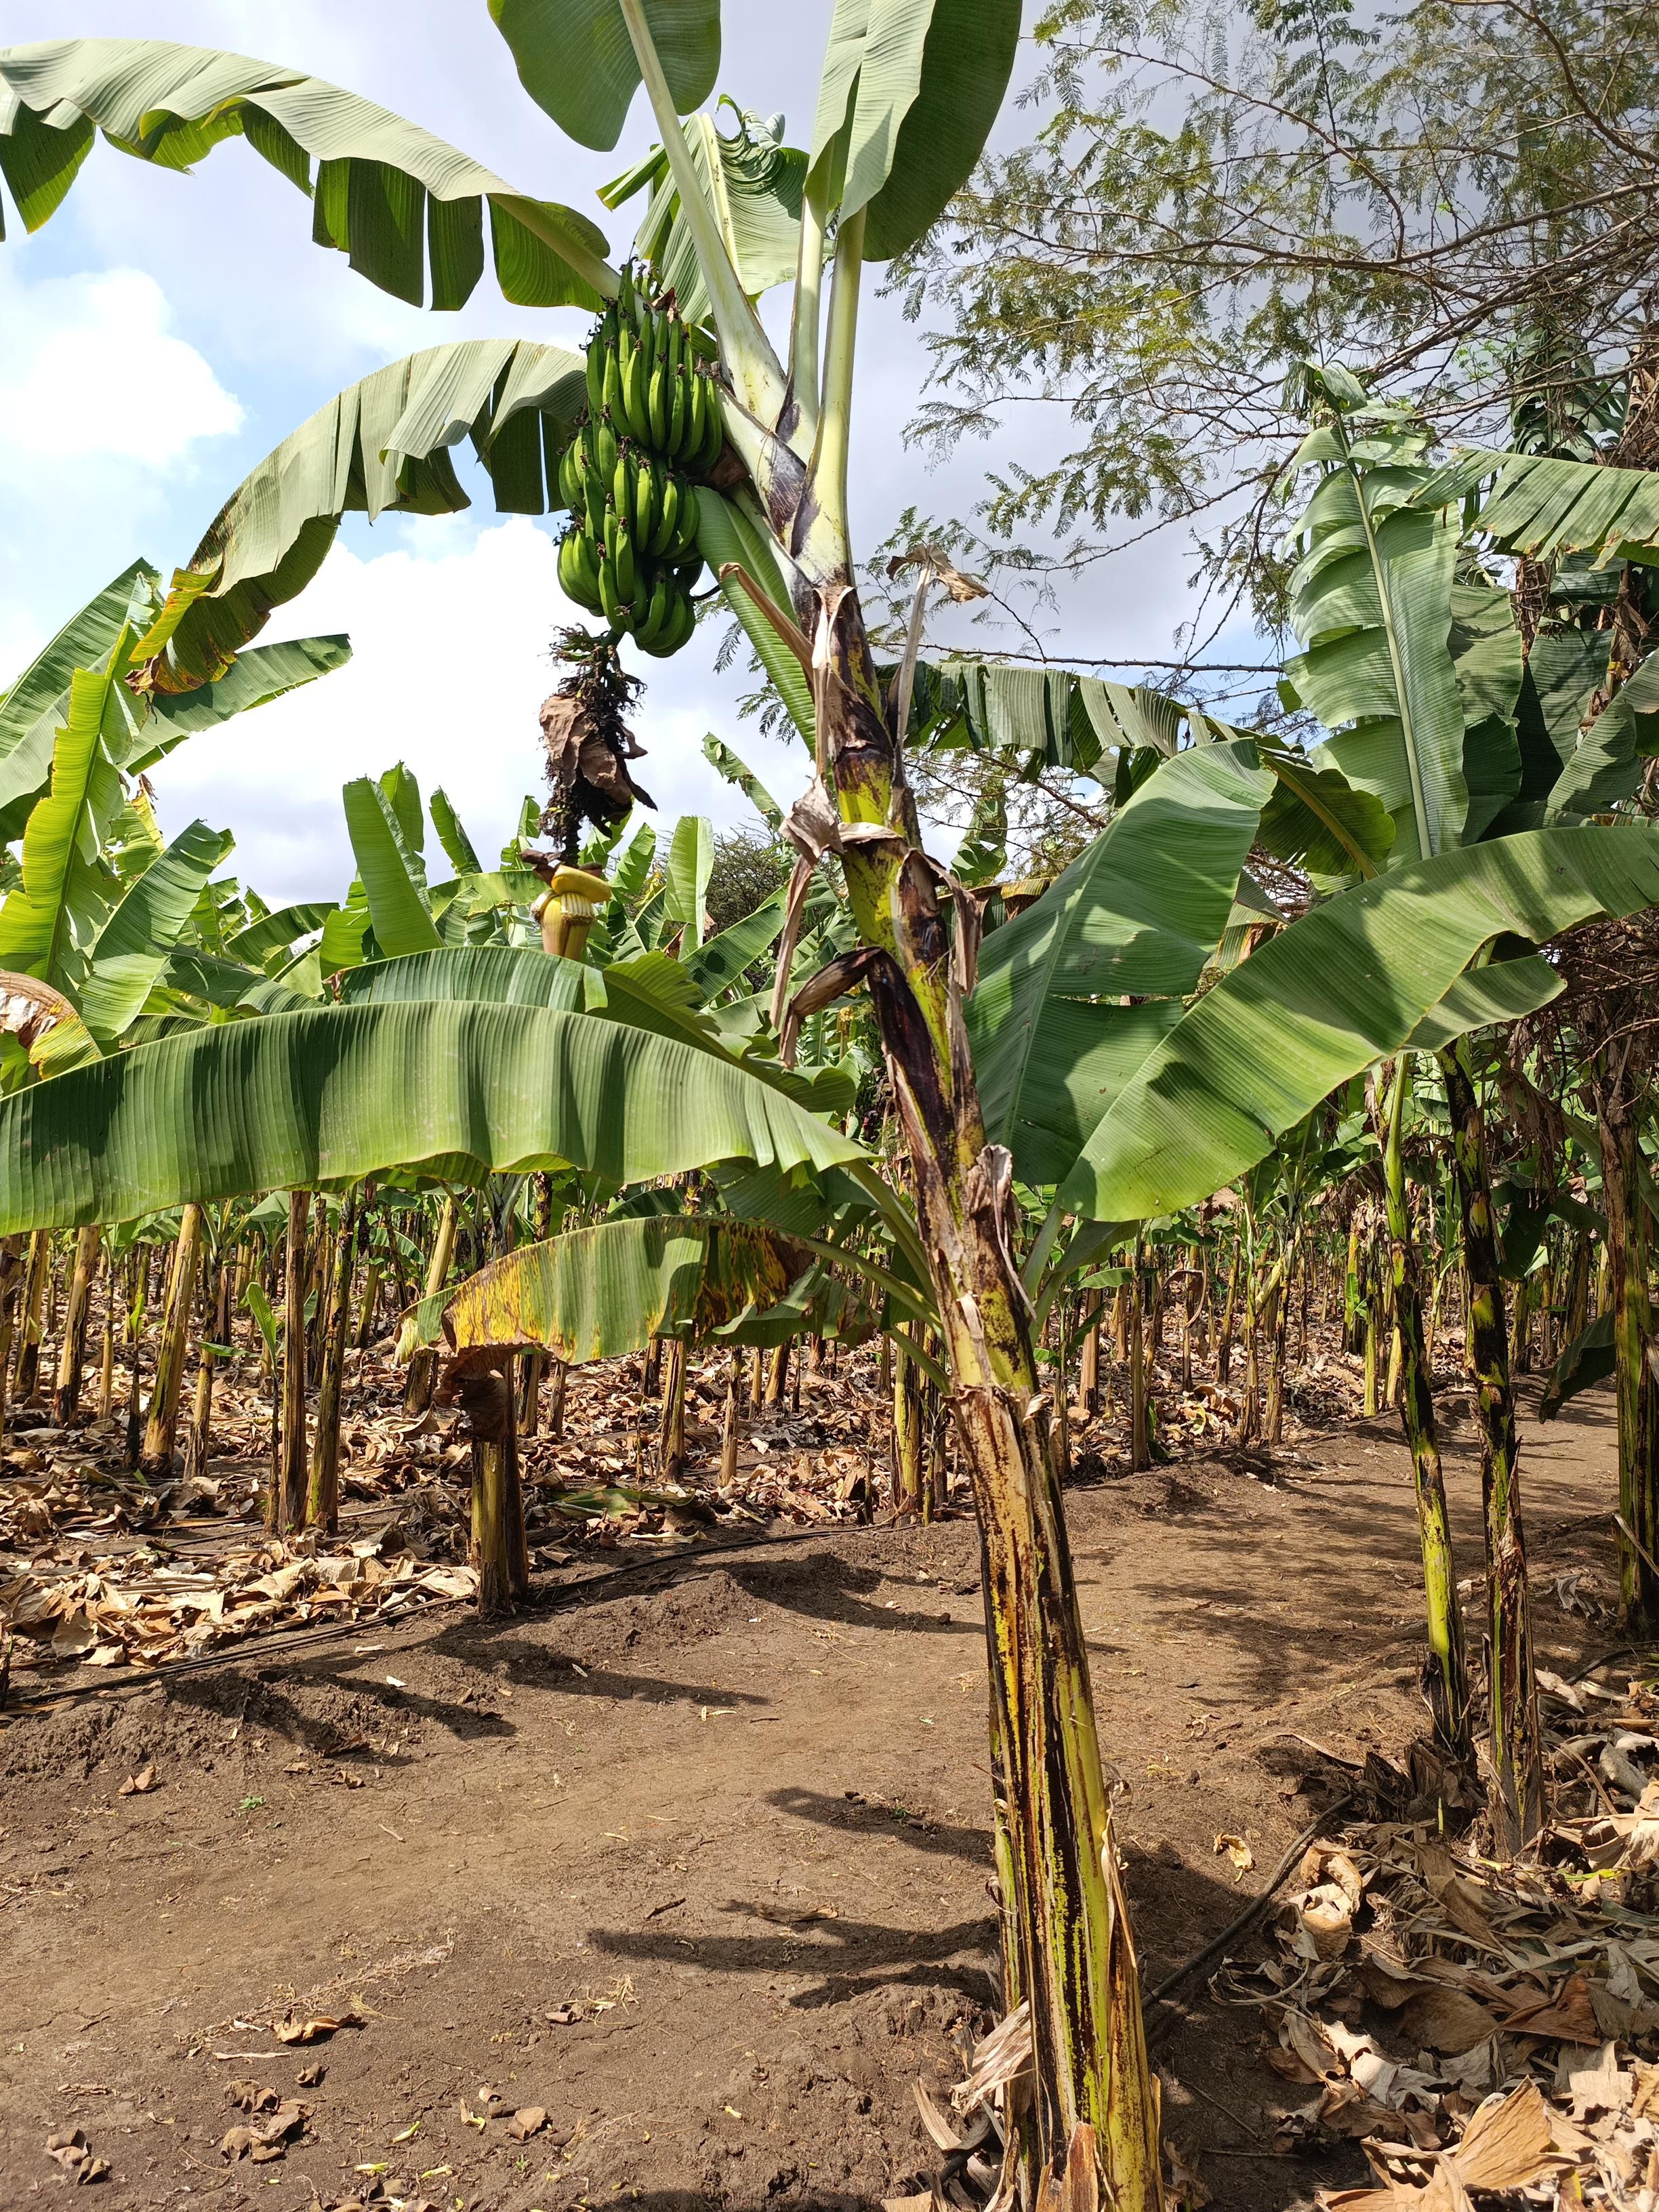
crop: banana
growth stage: development fruit
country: Tanzania
